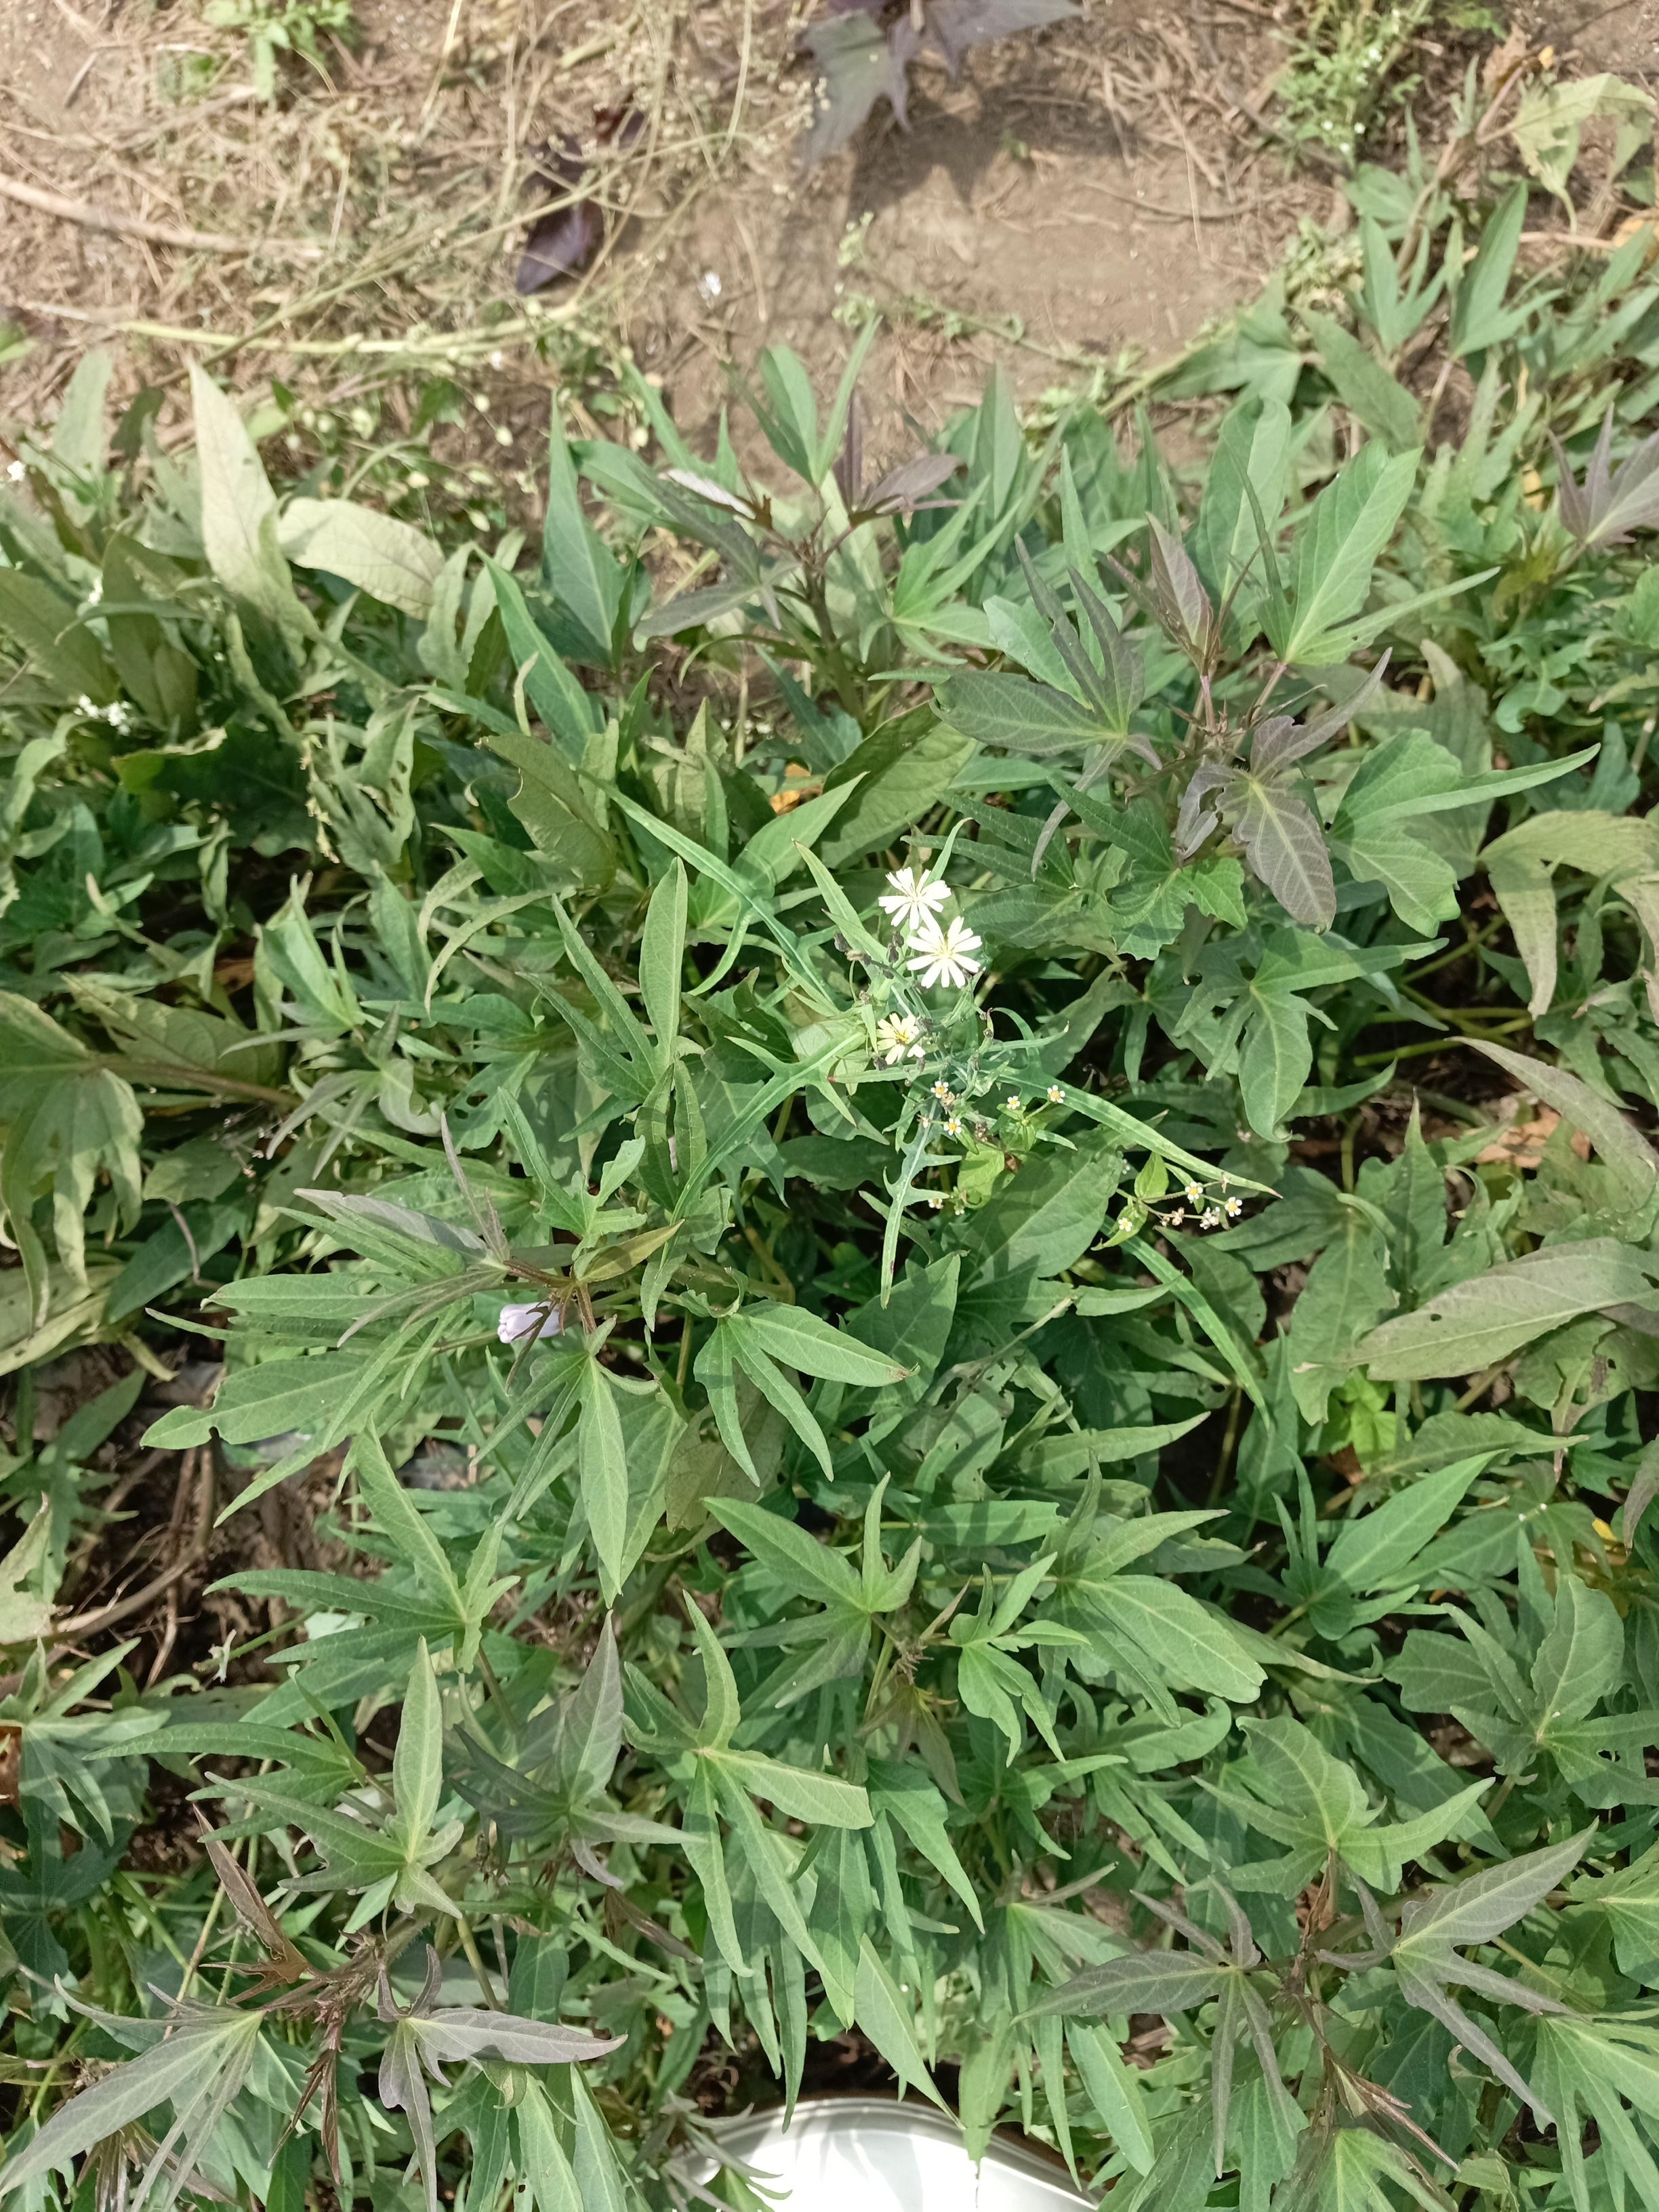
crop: sweet potato
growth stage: flowering
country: Tanzania
